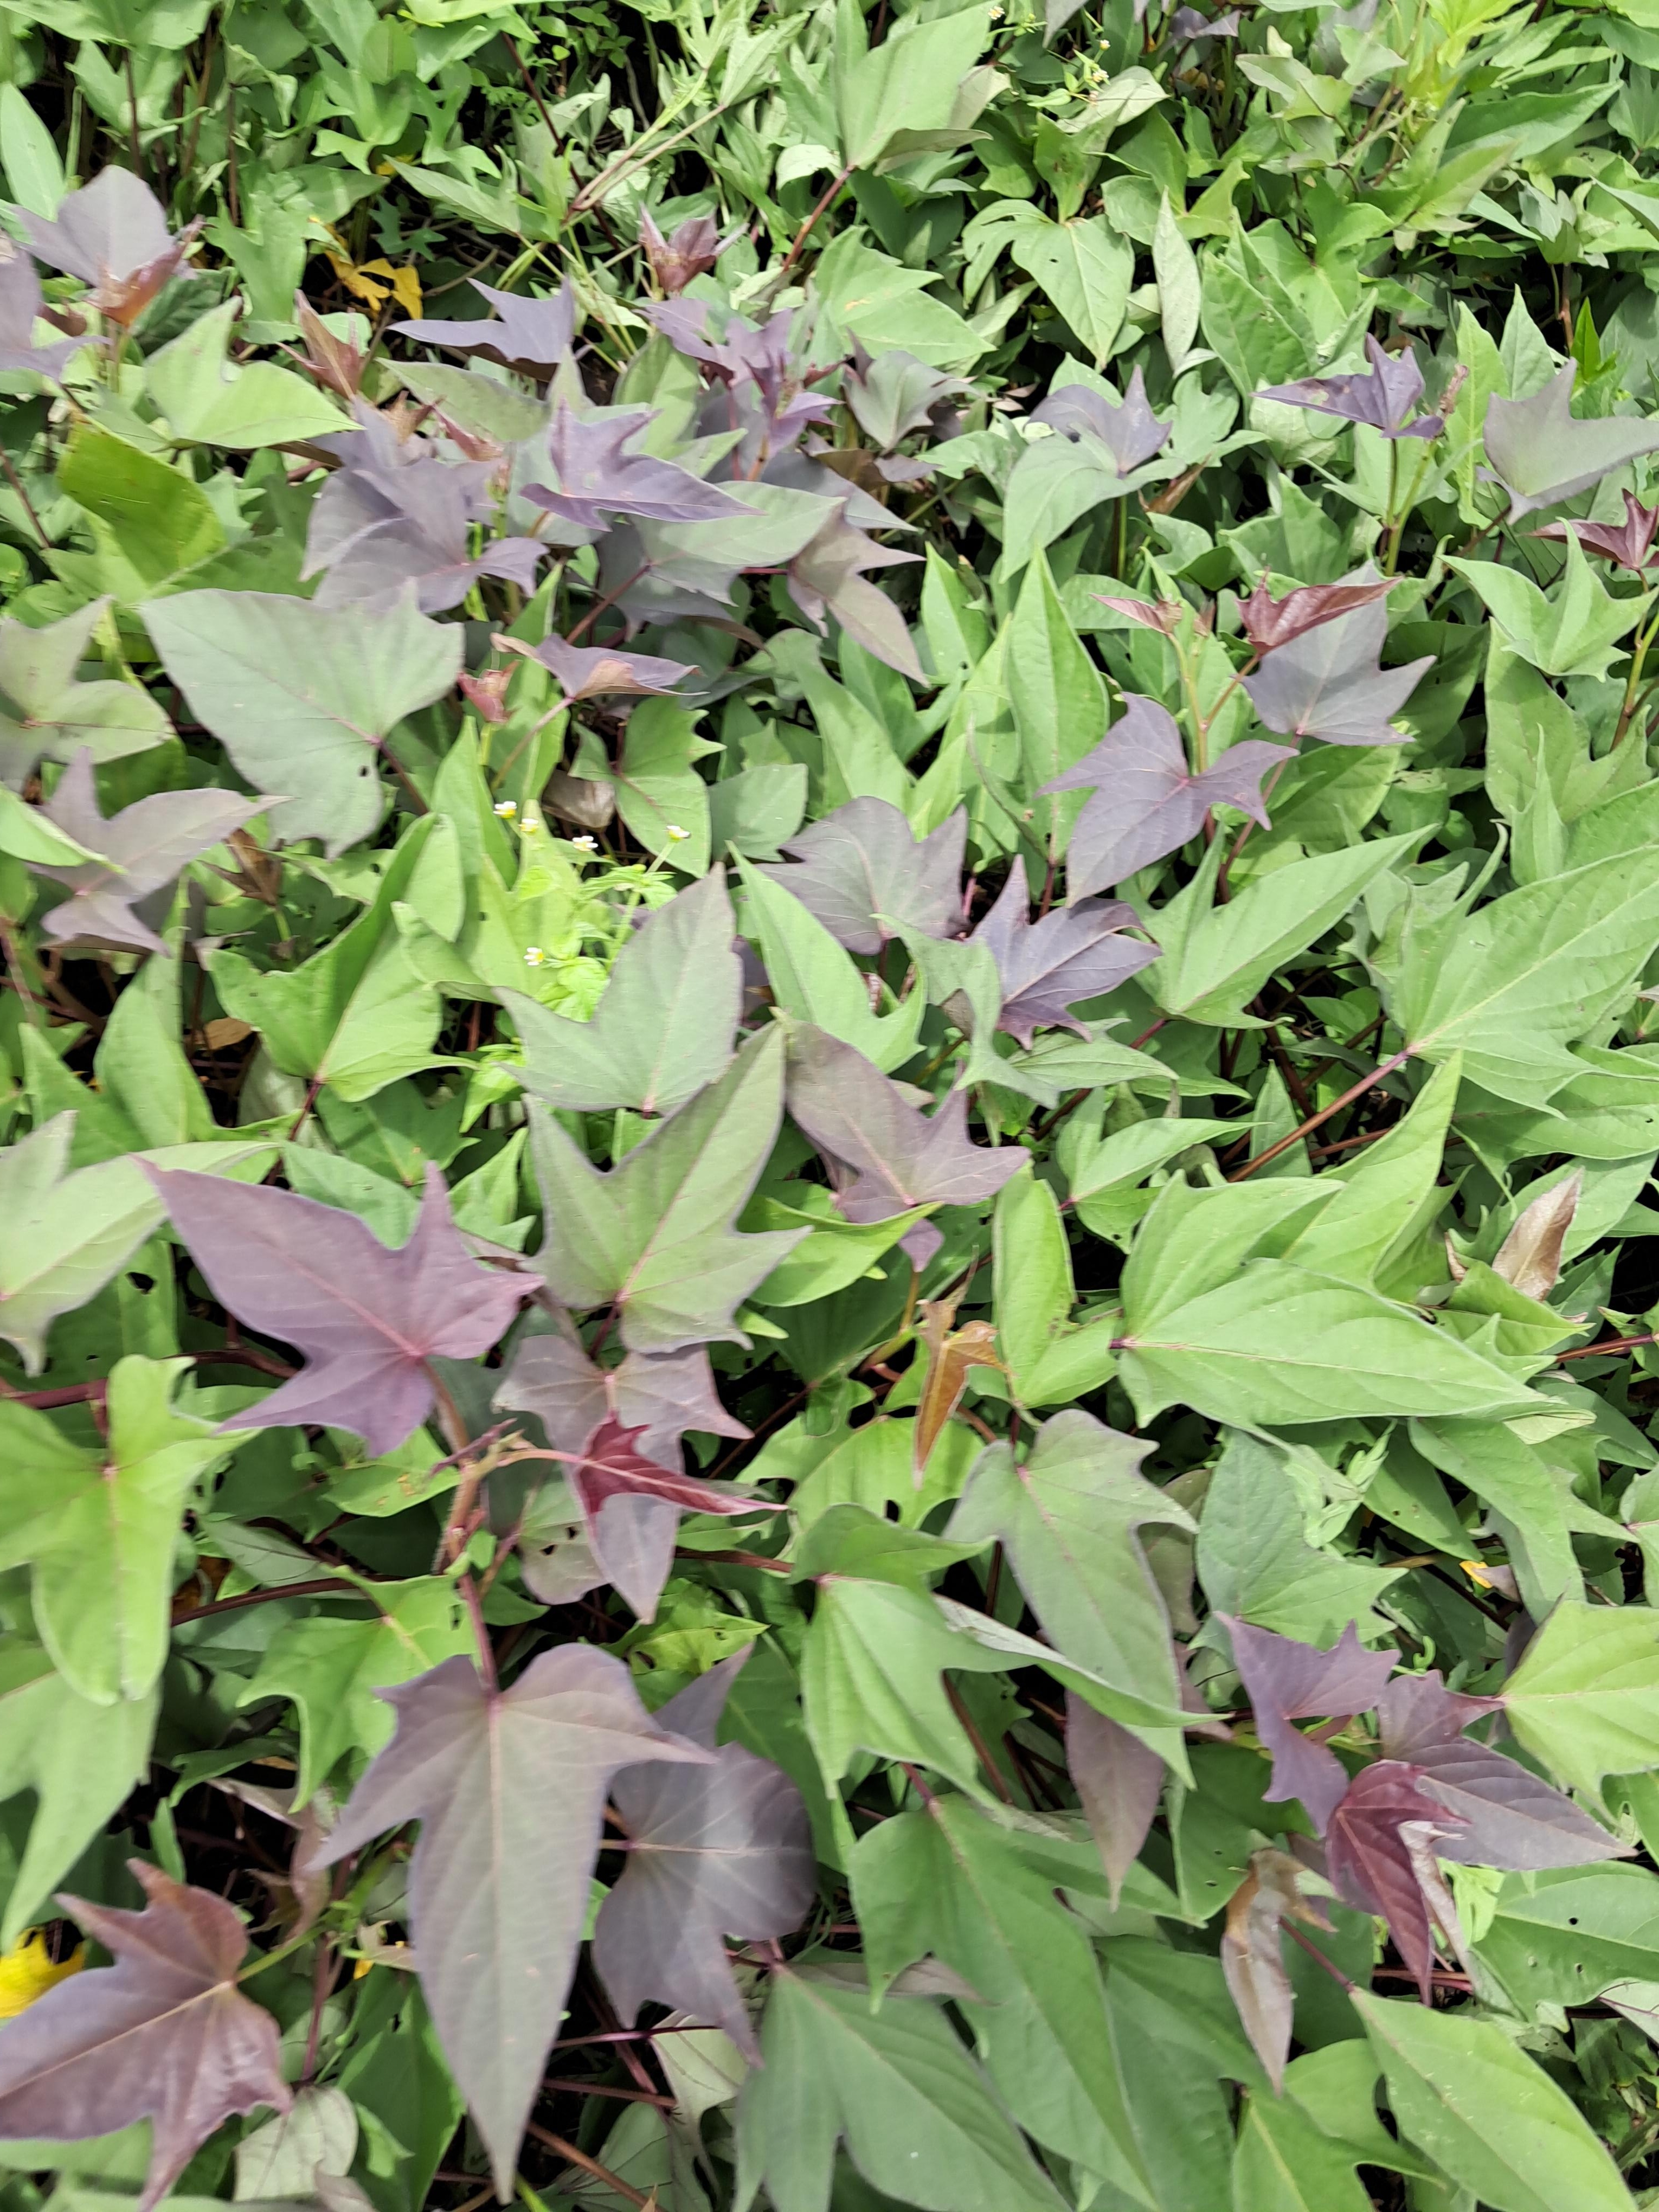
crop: sweet potato
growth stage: vegetative
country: Tanzania
